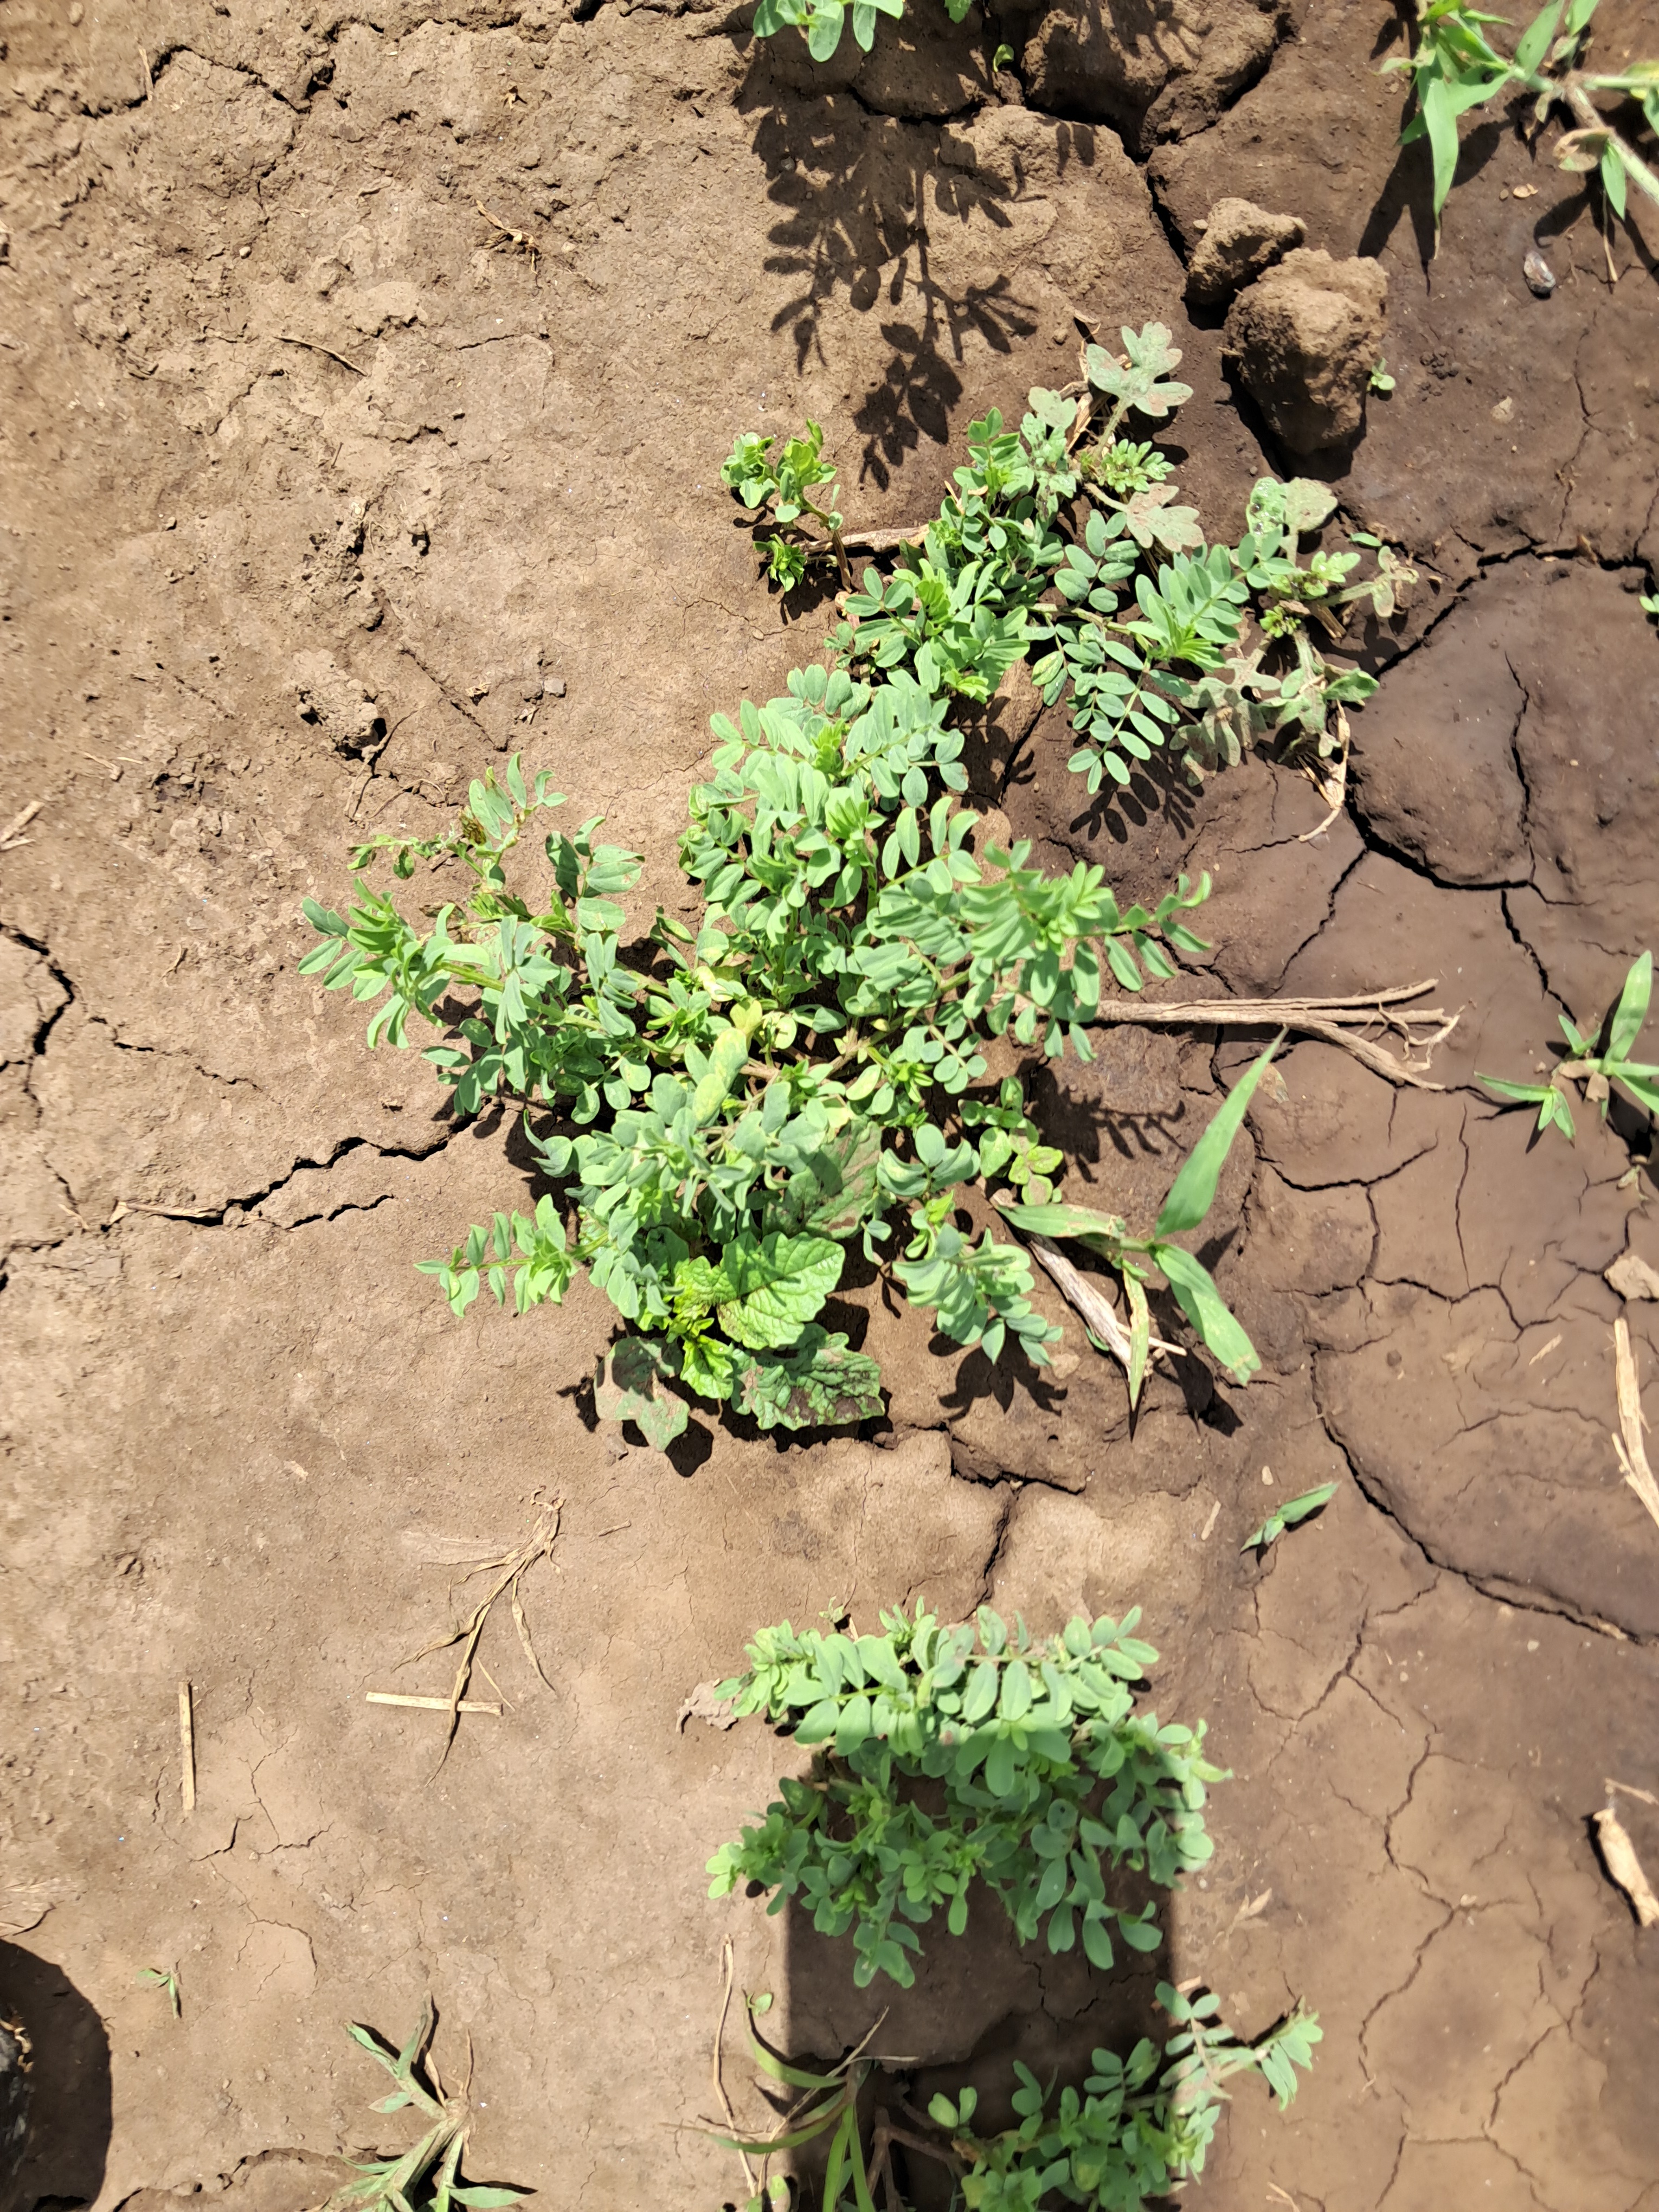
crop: lentil
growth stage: vegetative
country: Tanzania
